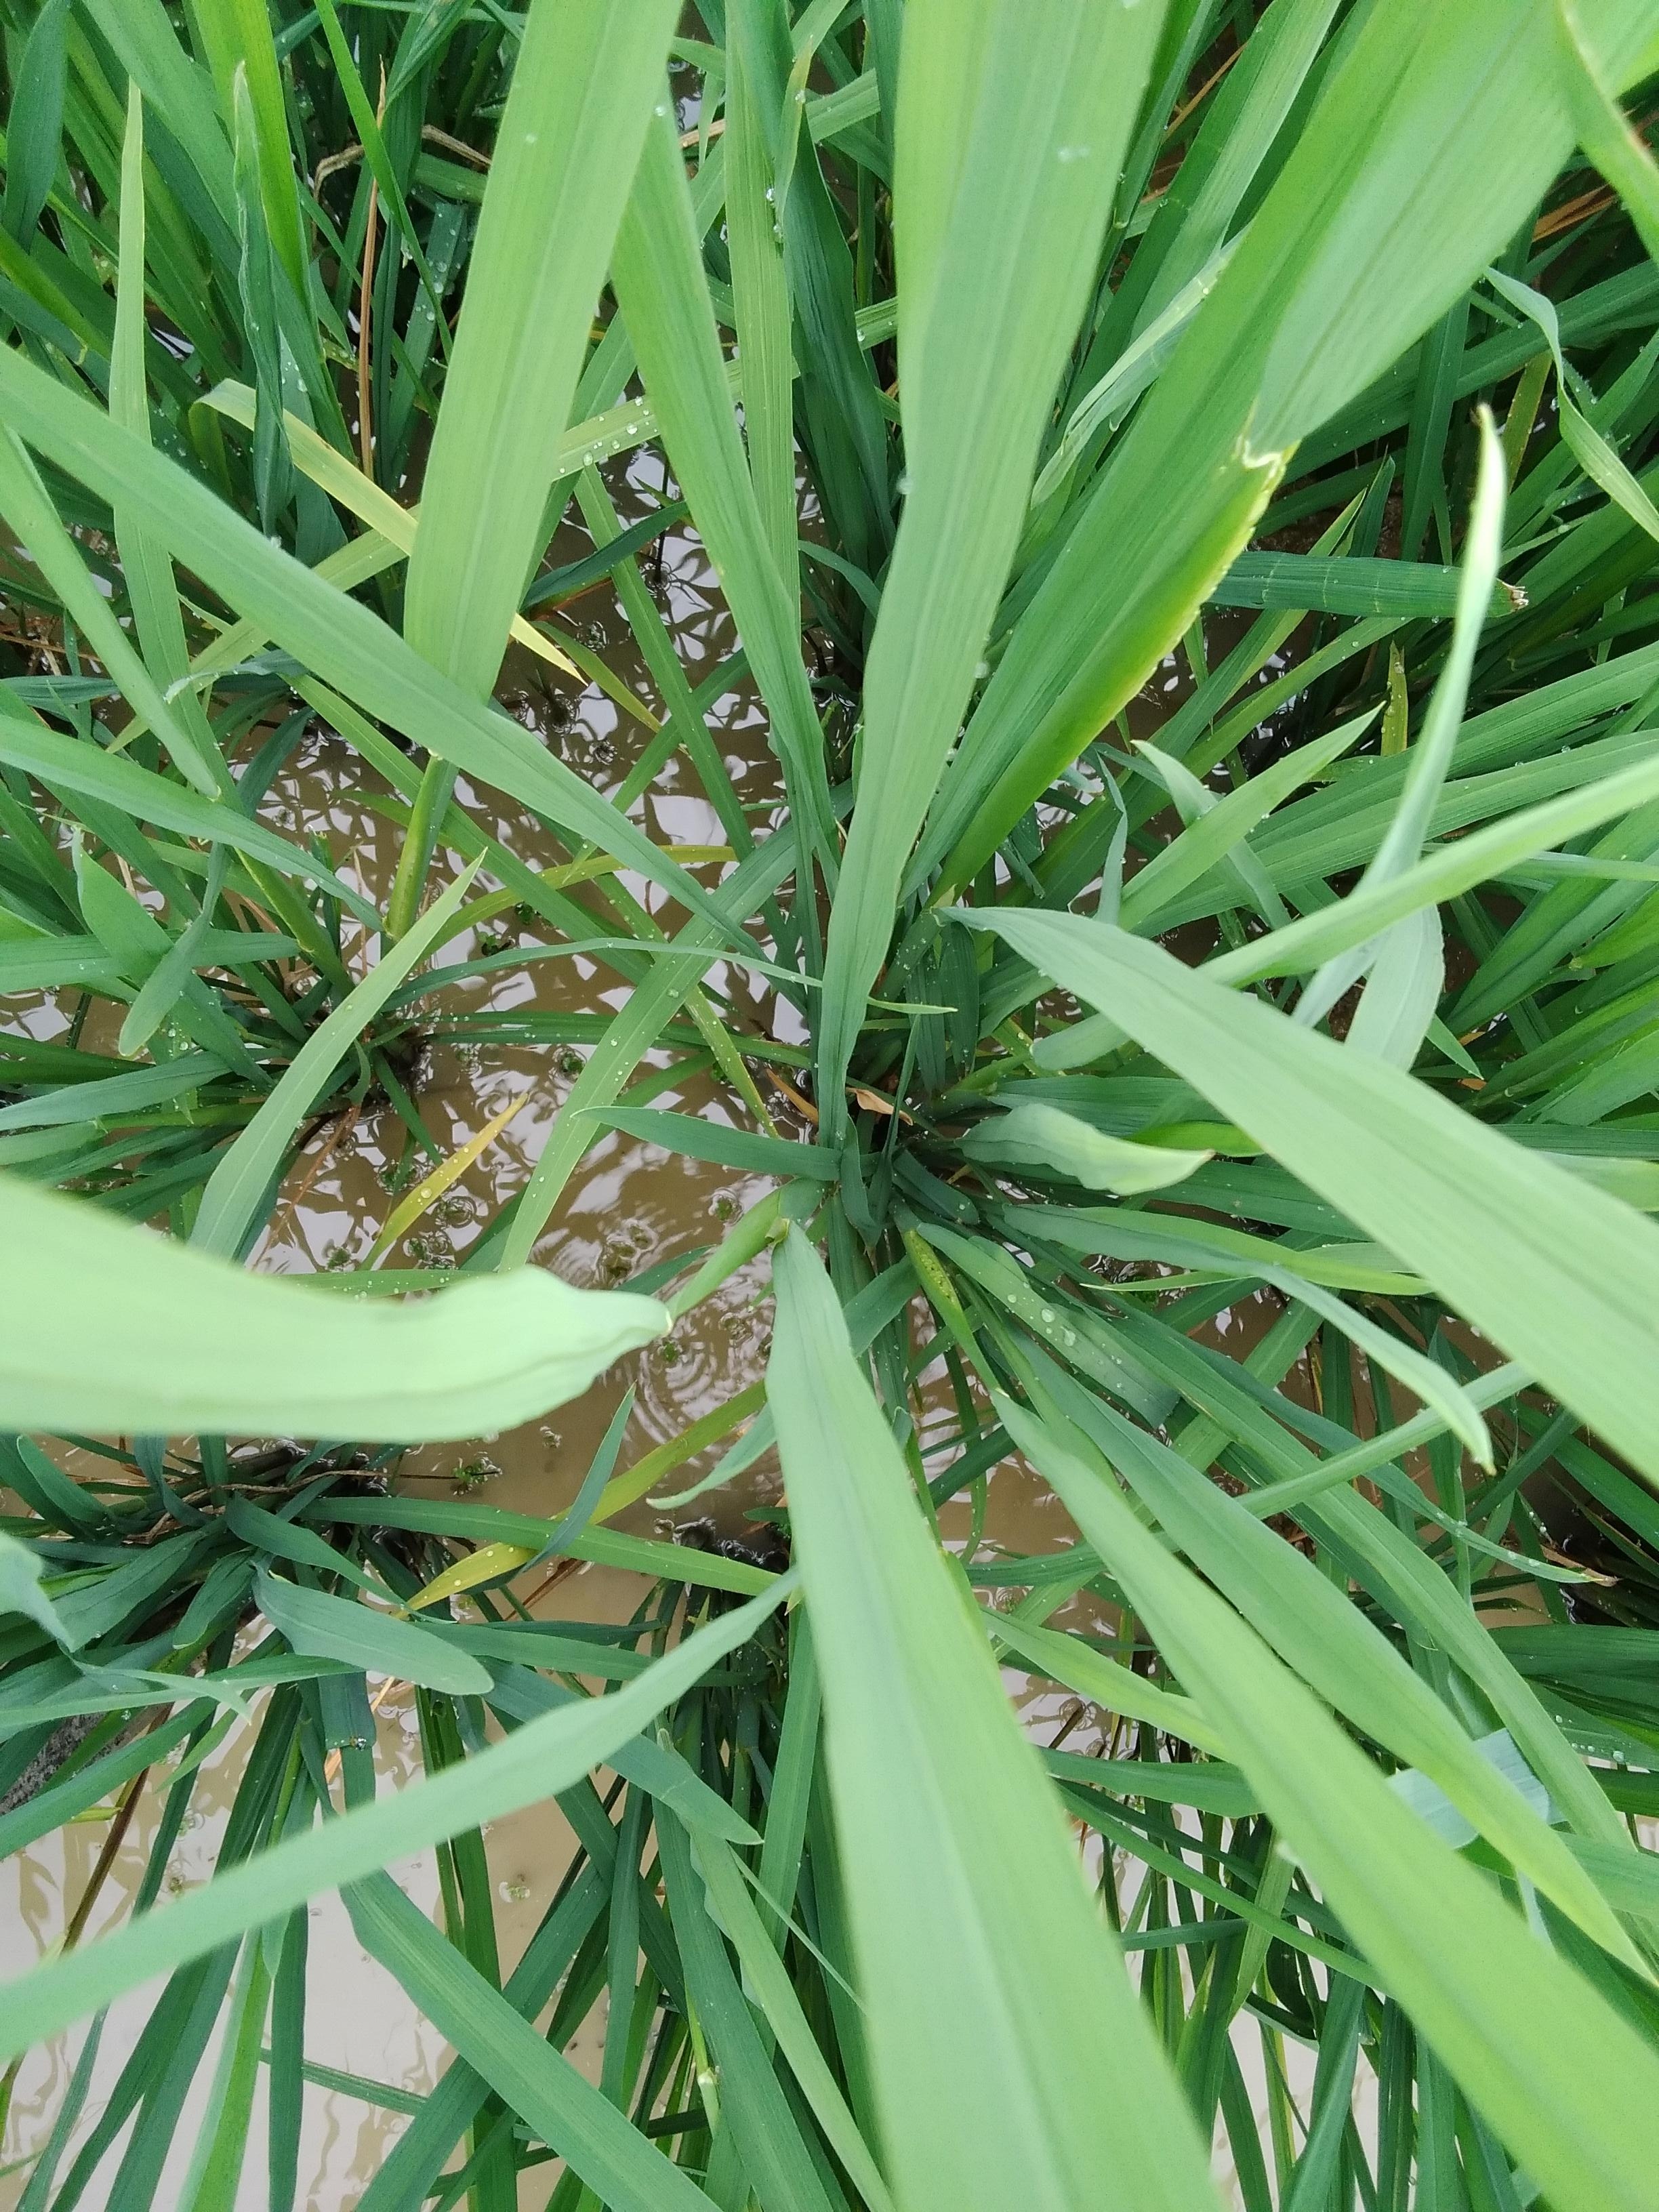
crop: rice
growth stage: booting
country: Nigeria
